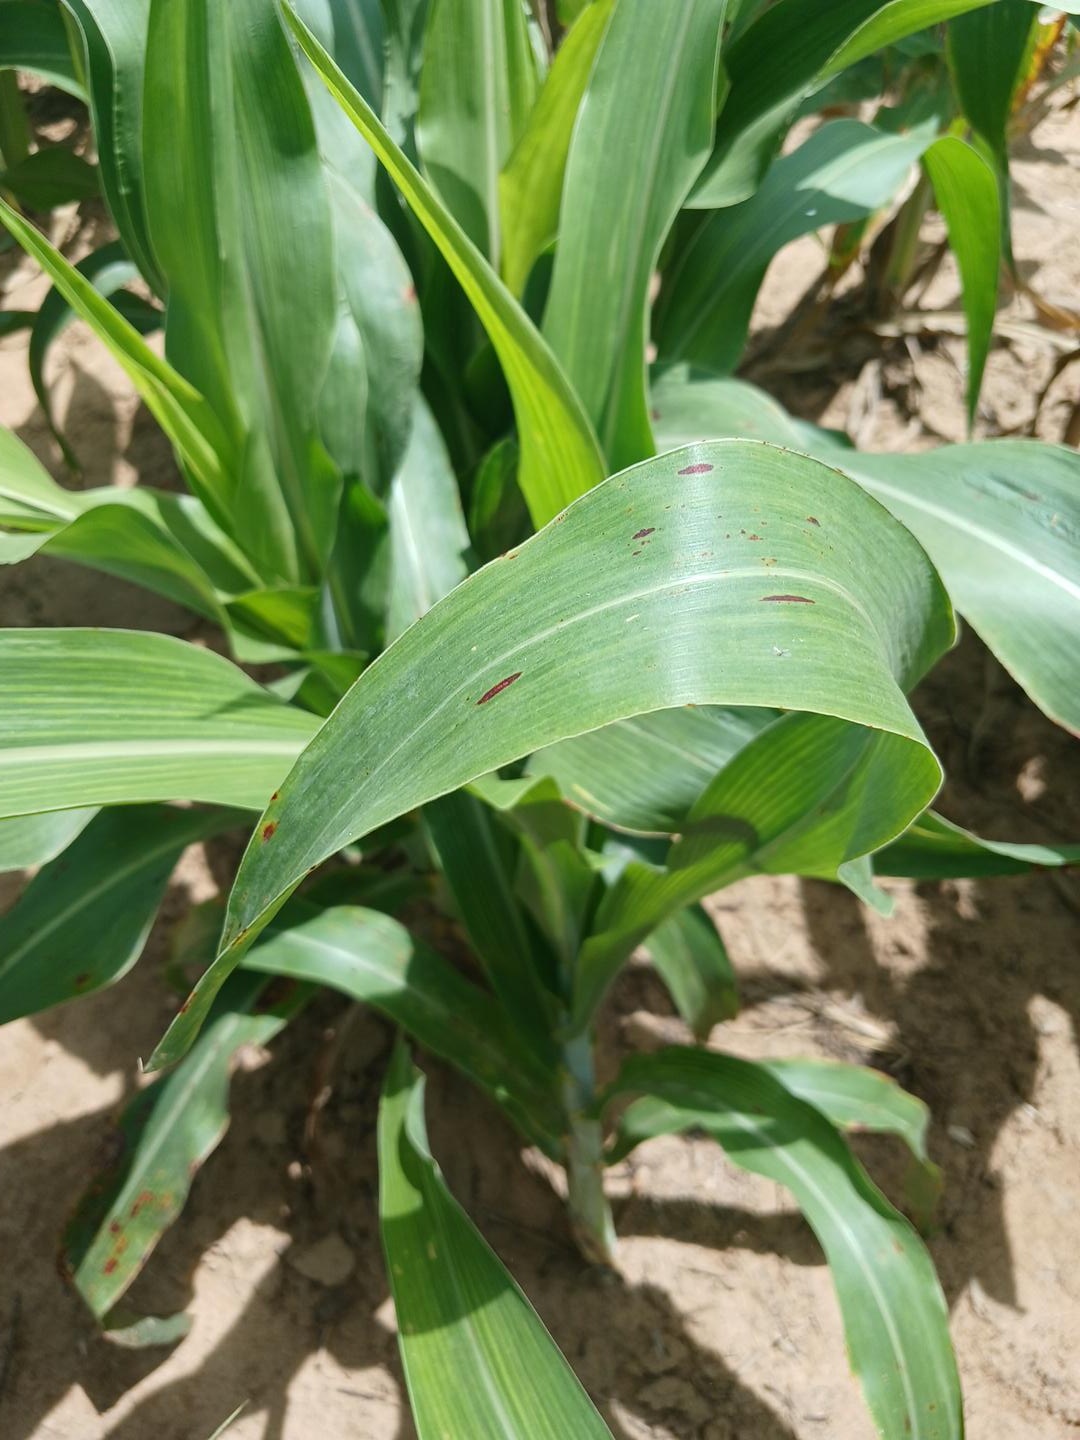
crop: sorghum
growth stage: vegetative
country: Senegal
